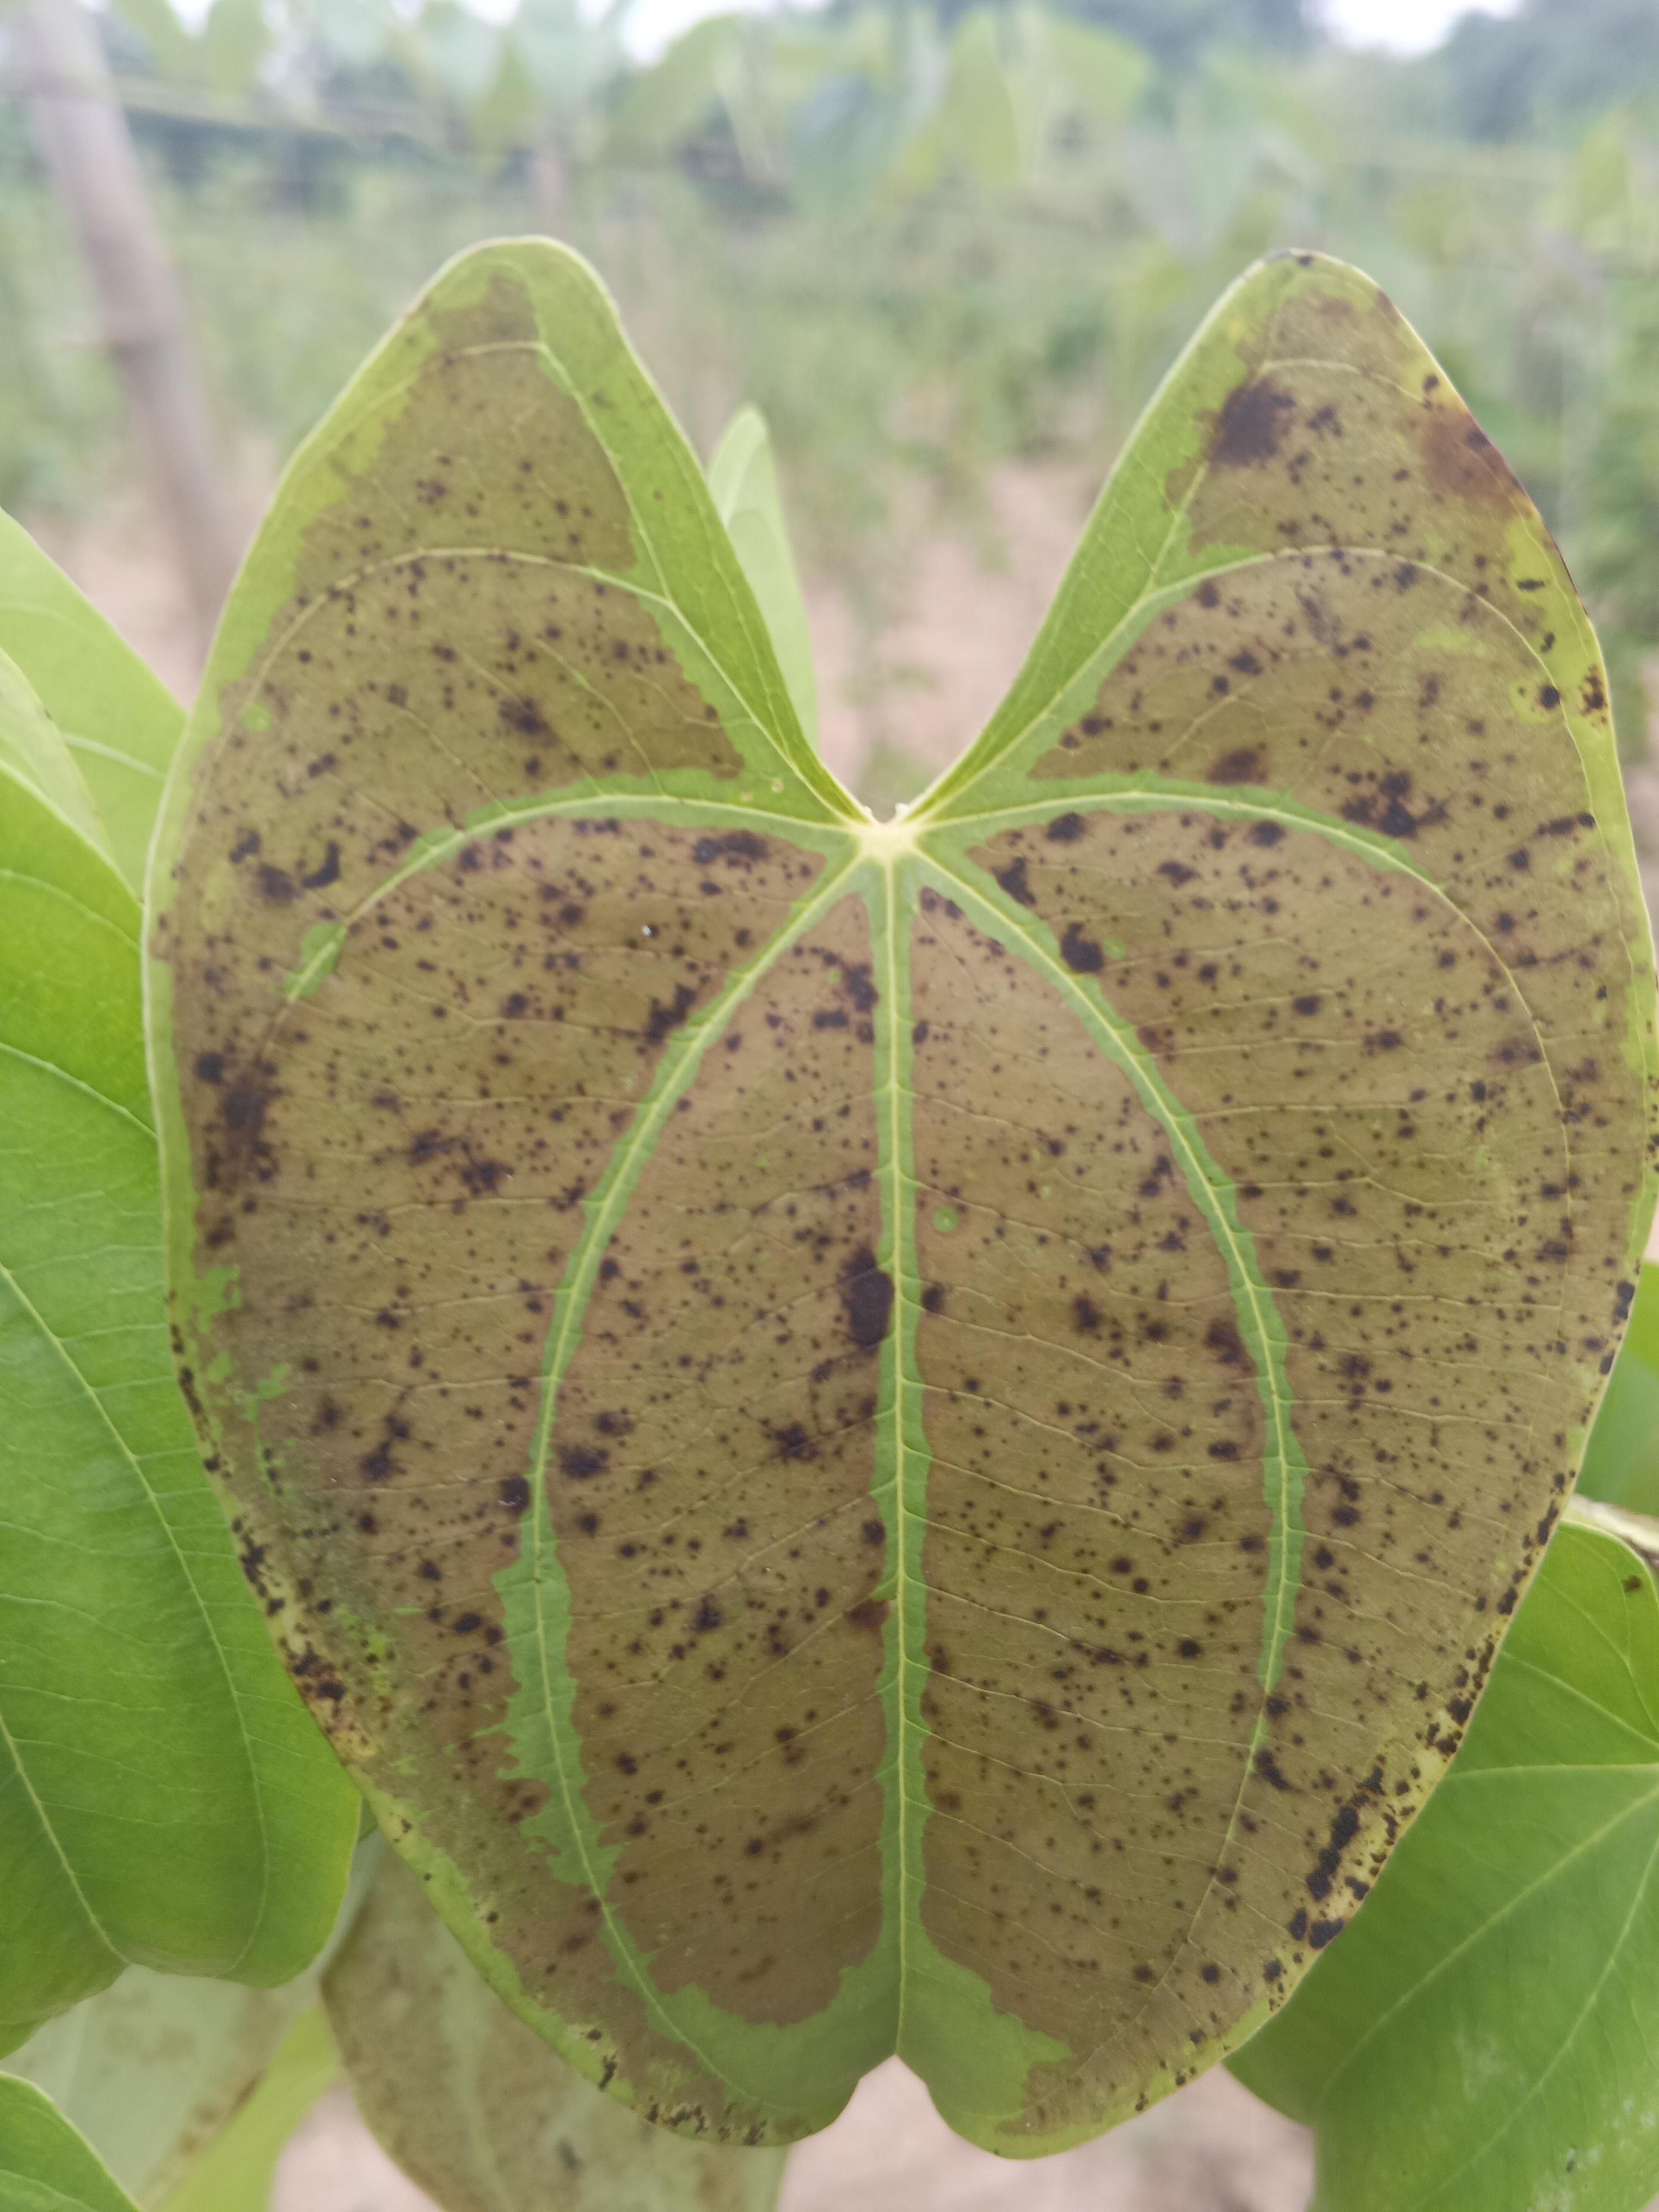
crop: yam
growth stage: vegetative
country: Nigeria
